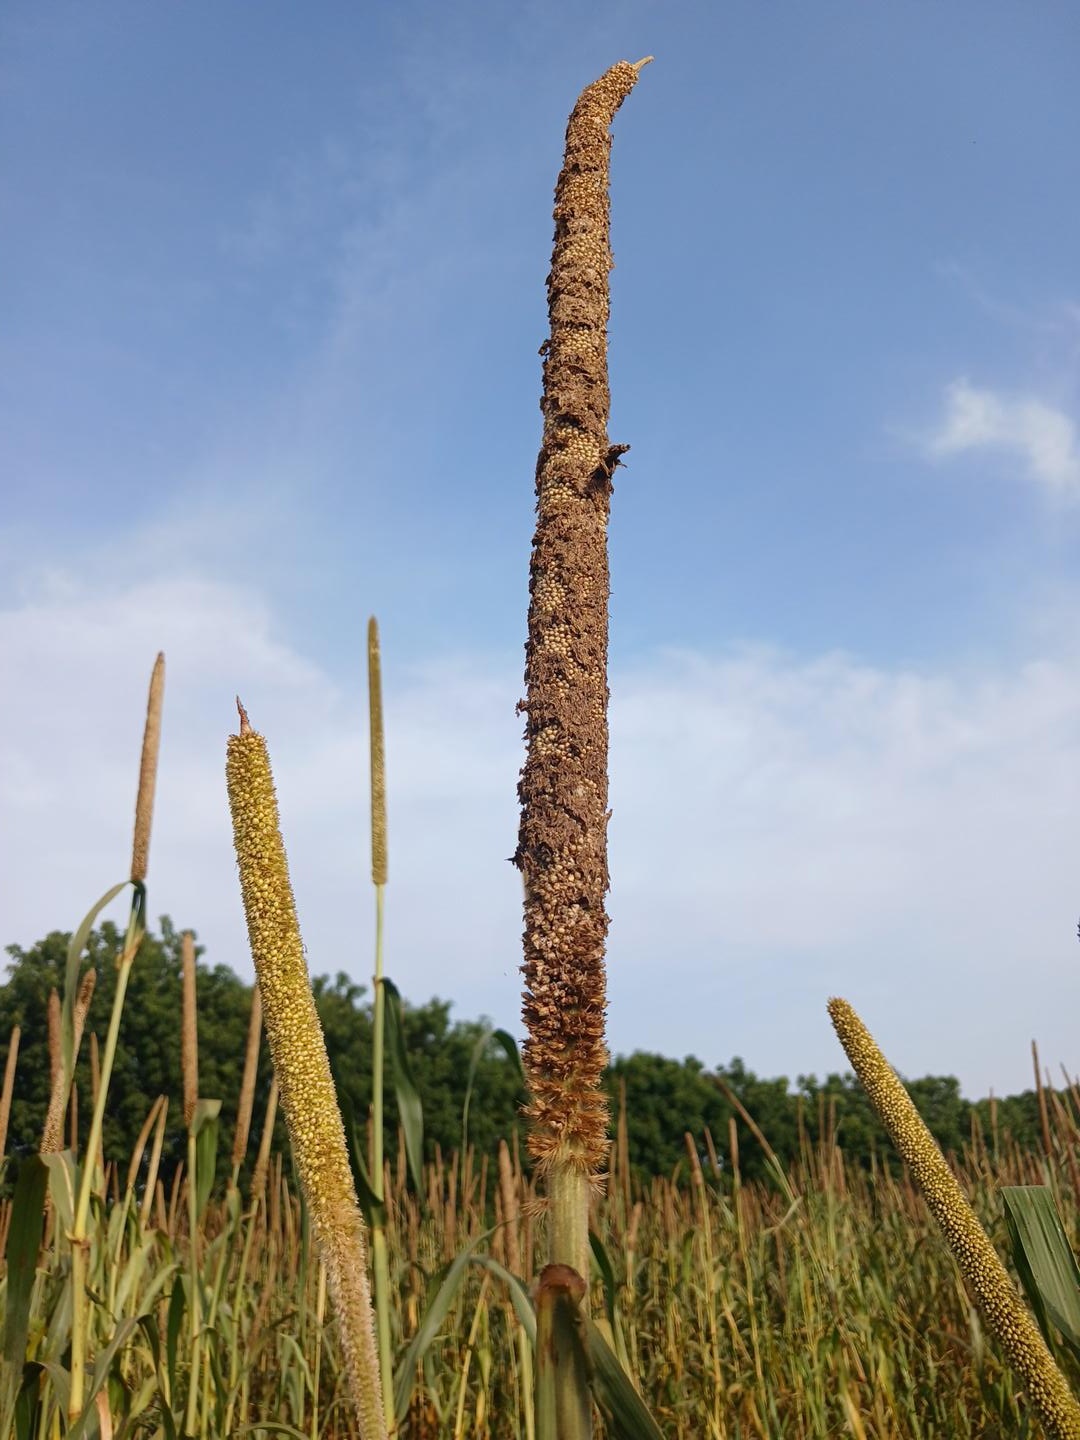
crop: pearl millet
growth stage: maturity
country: Senegal
